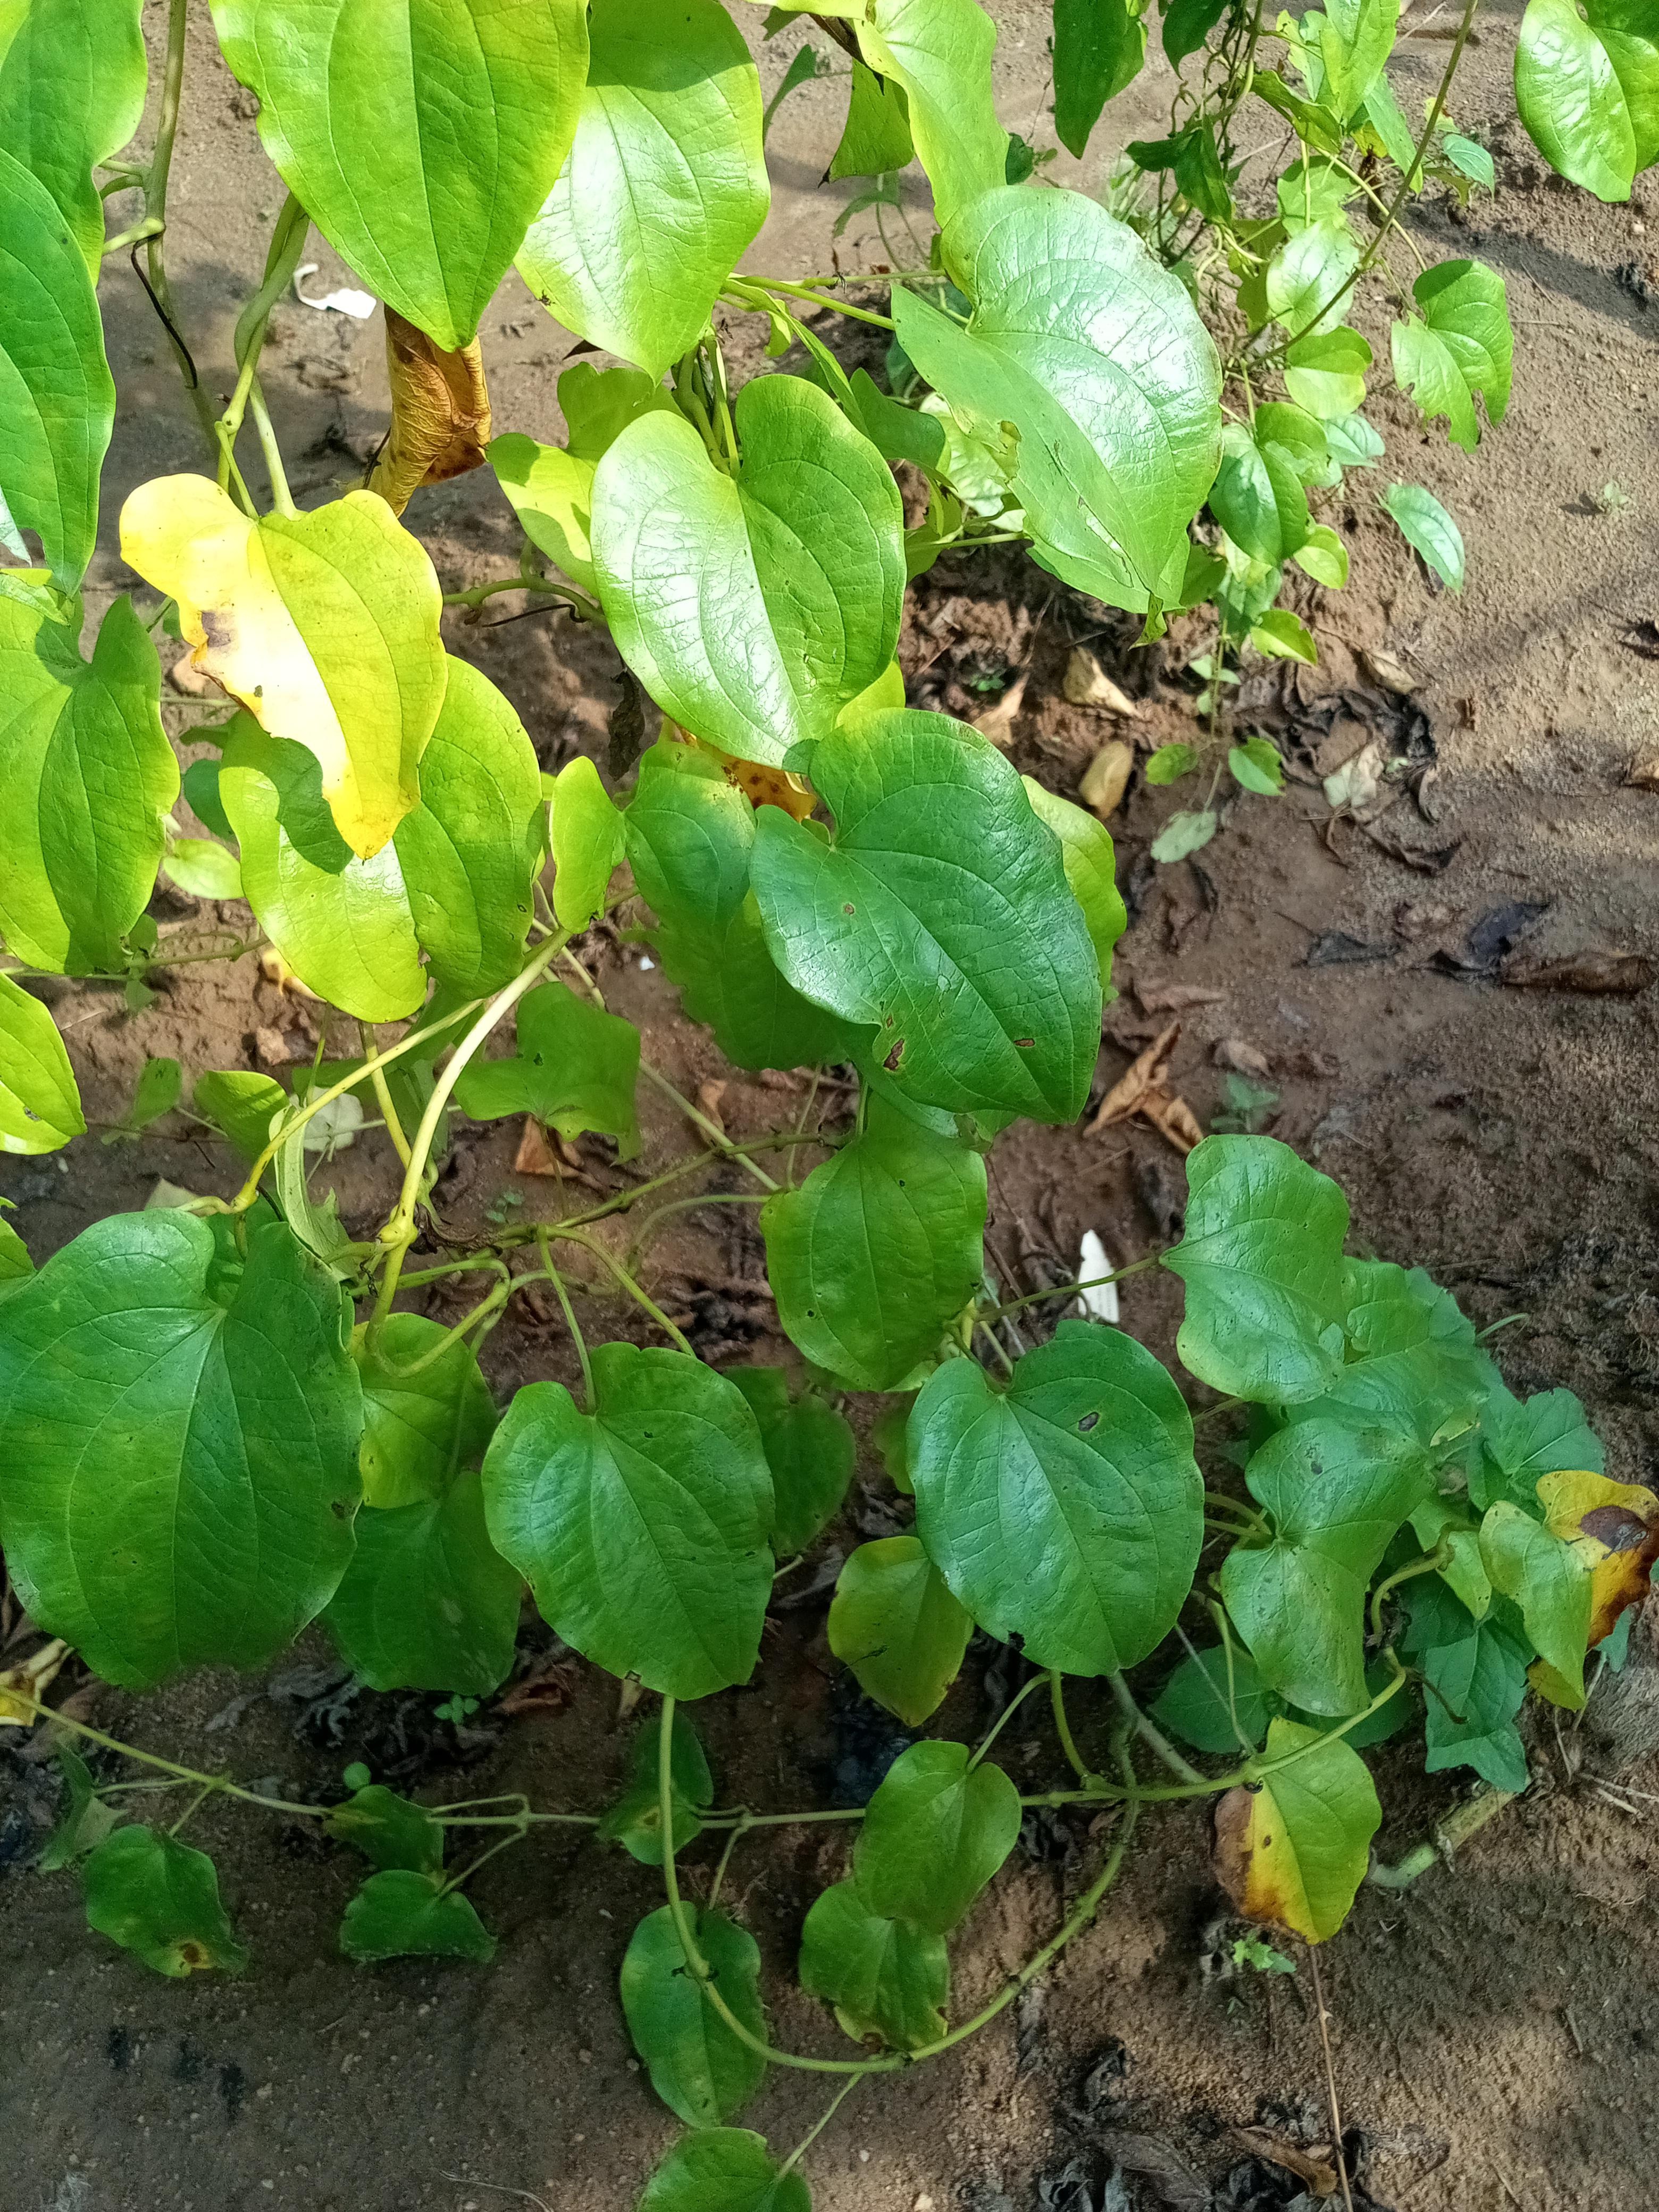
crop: yam
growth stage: maturity
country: Nigeria
